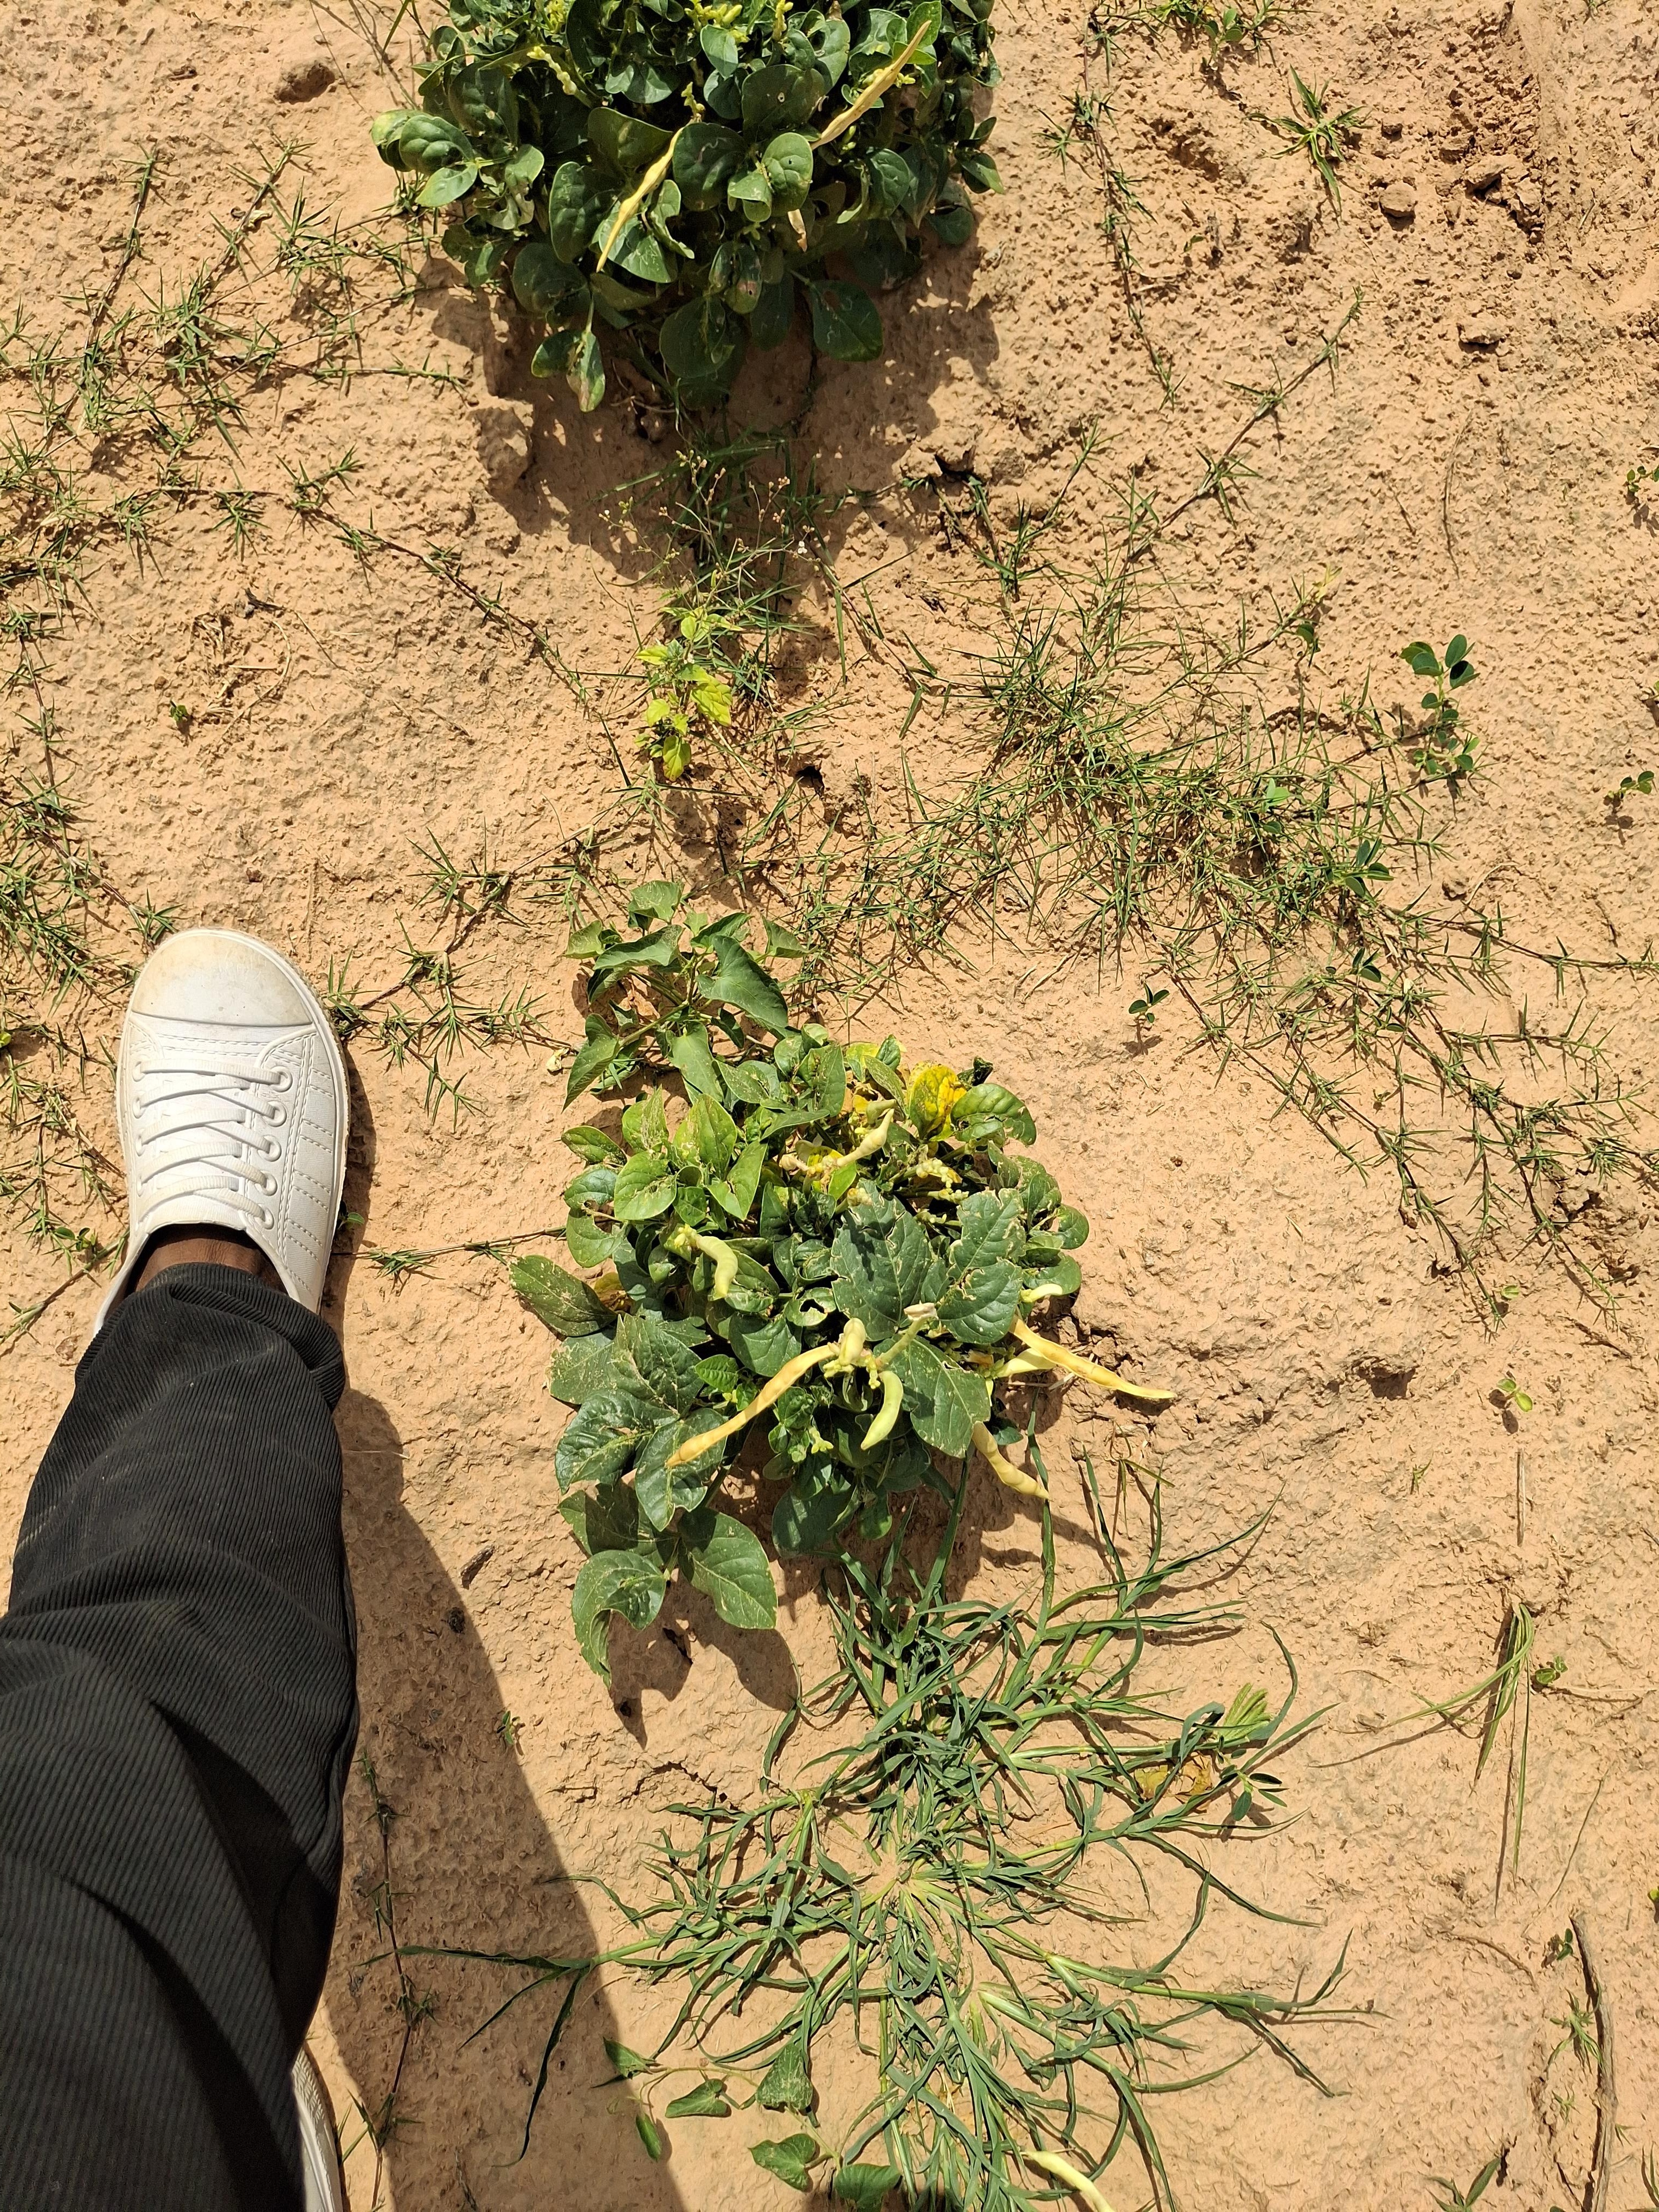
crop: cowpea
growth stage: harvest maturity
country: Nigeria
